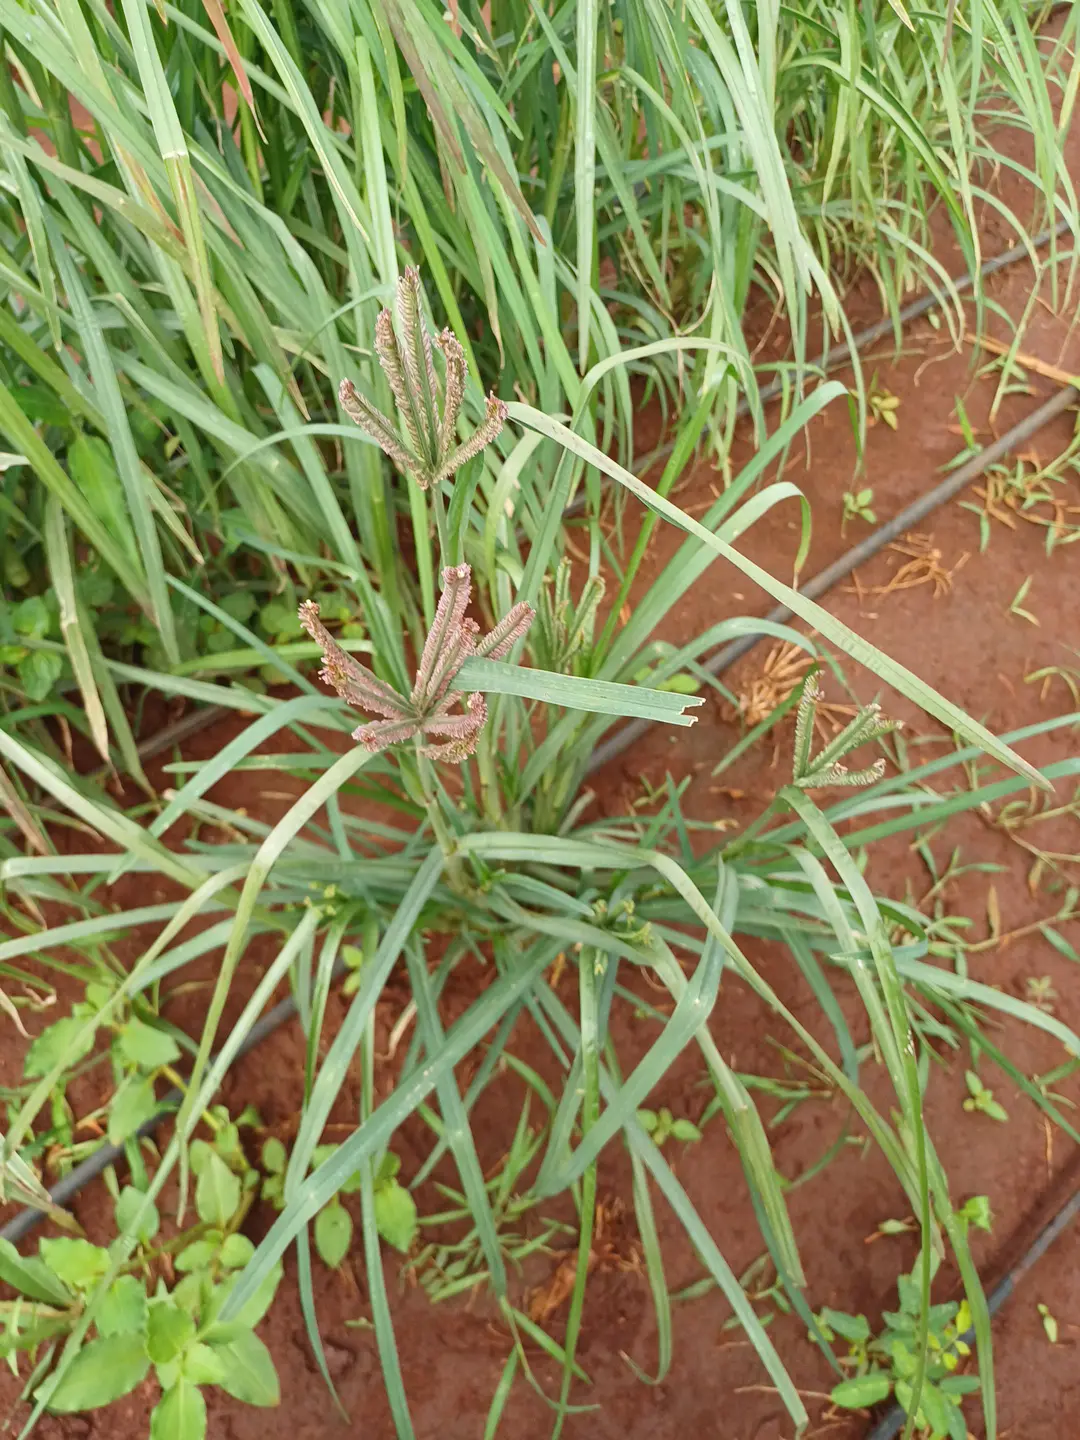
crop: finger millet
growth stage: flowering
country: Kenya
